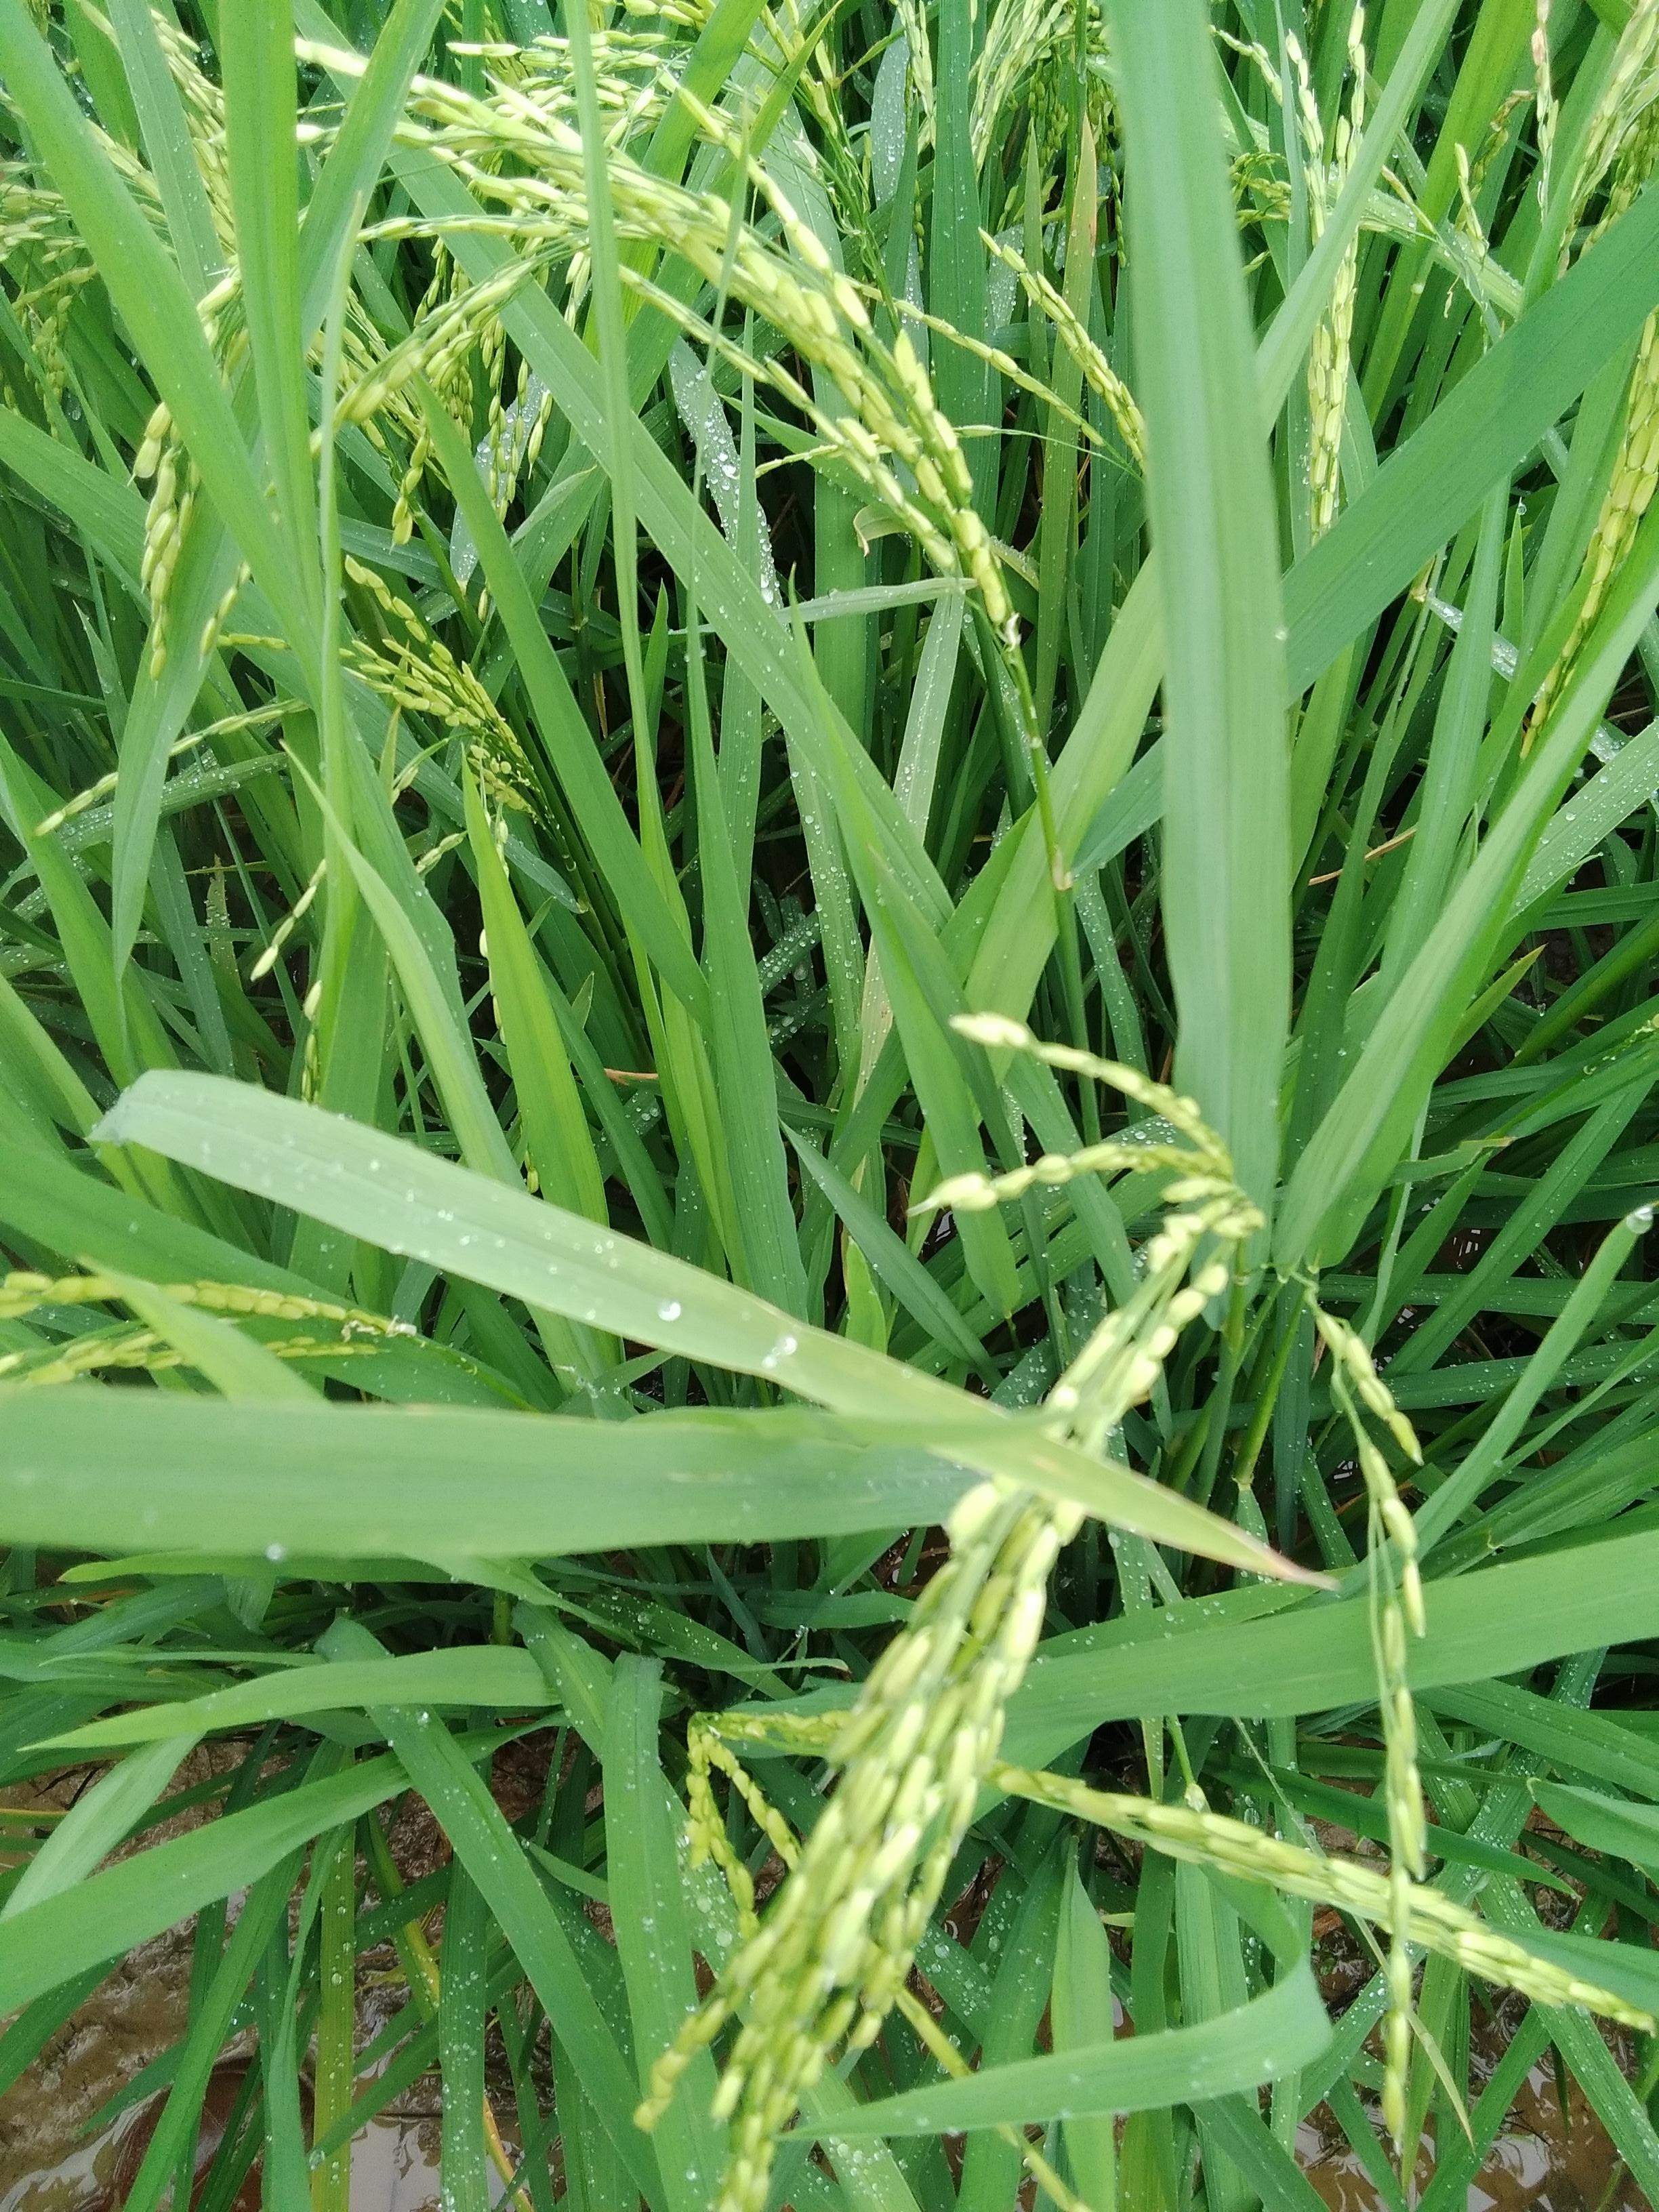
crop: rice
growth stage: stage milk
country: Nigeria
